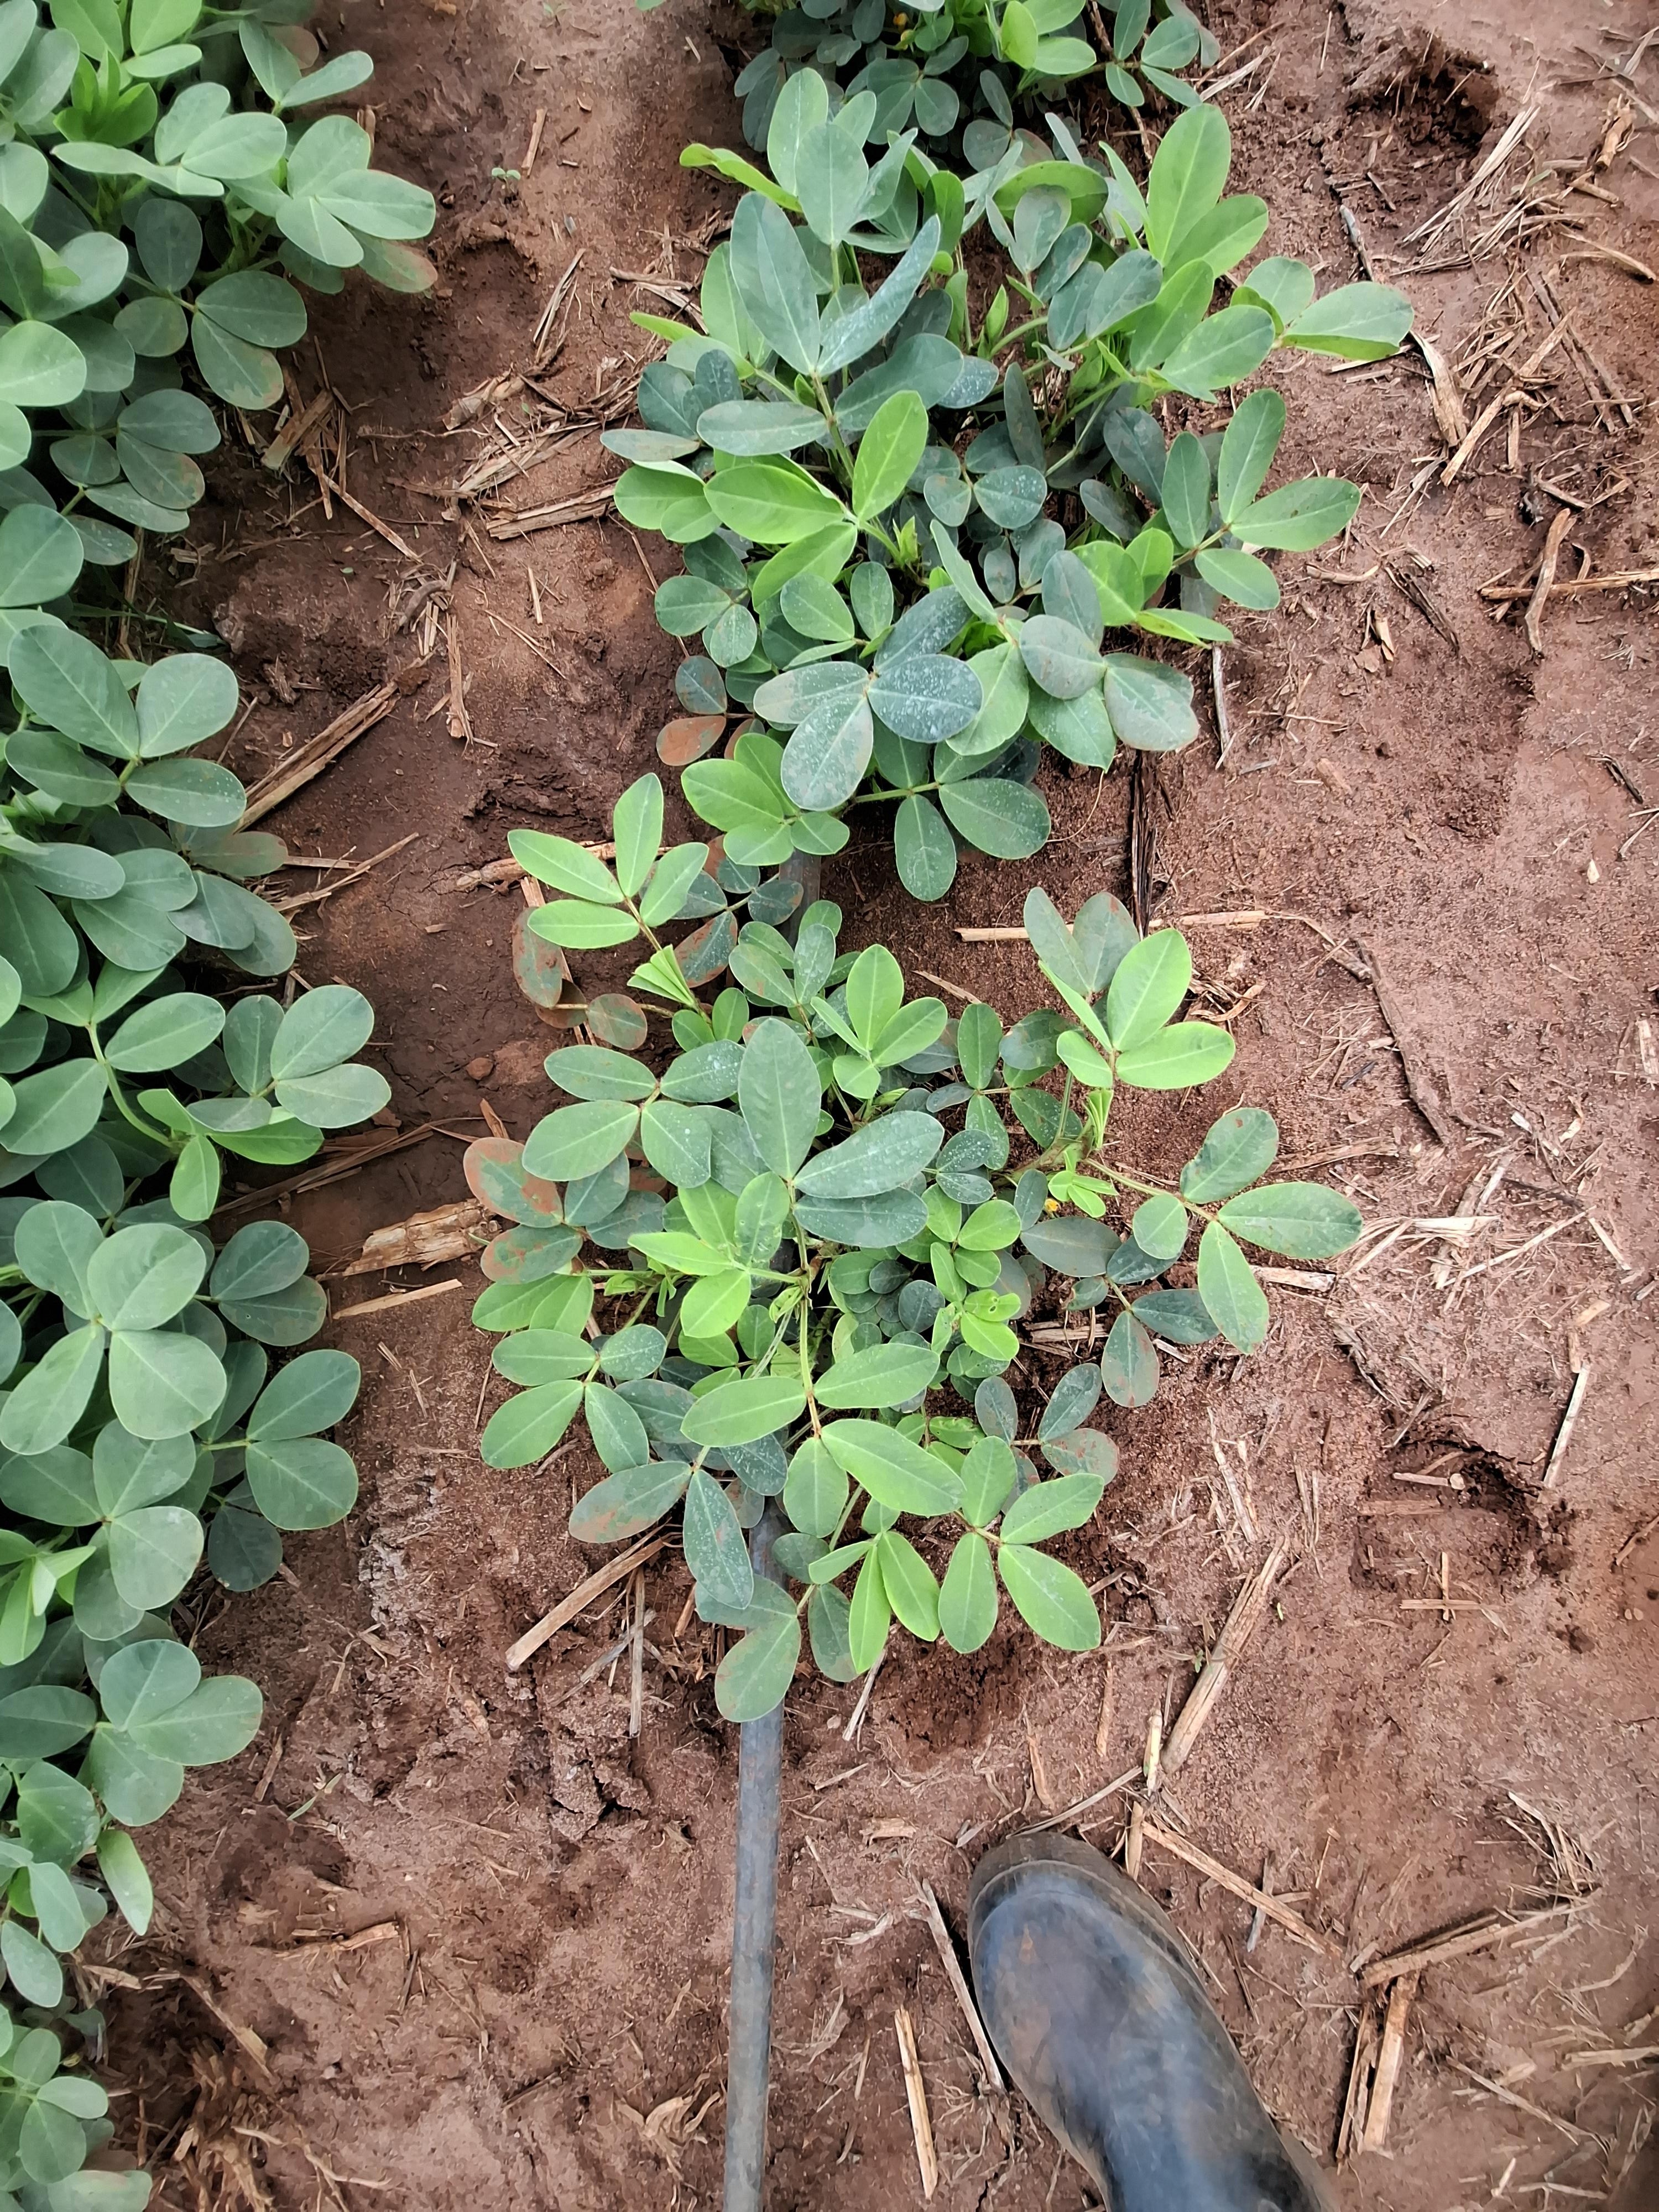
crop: groundnut
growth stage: vegetative
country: Kenya
